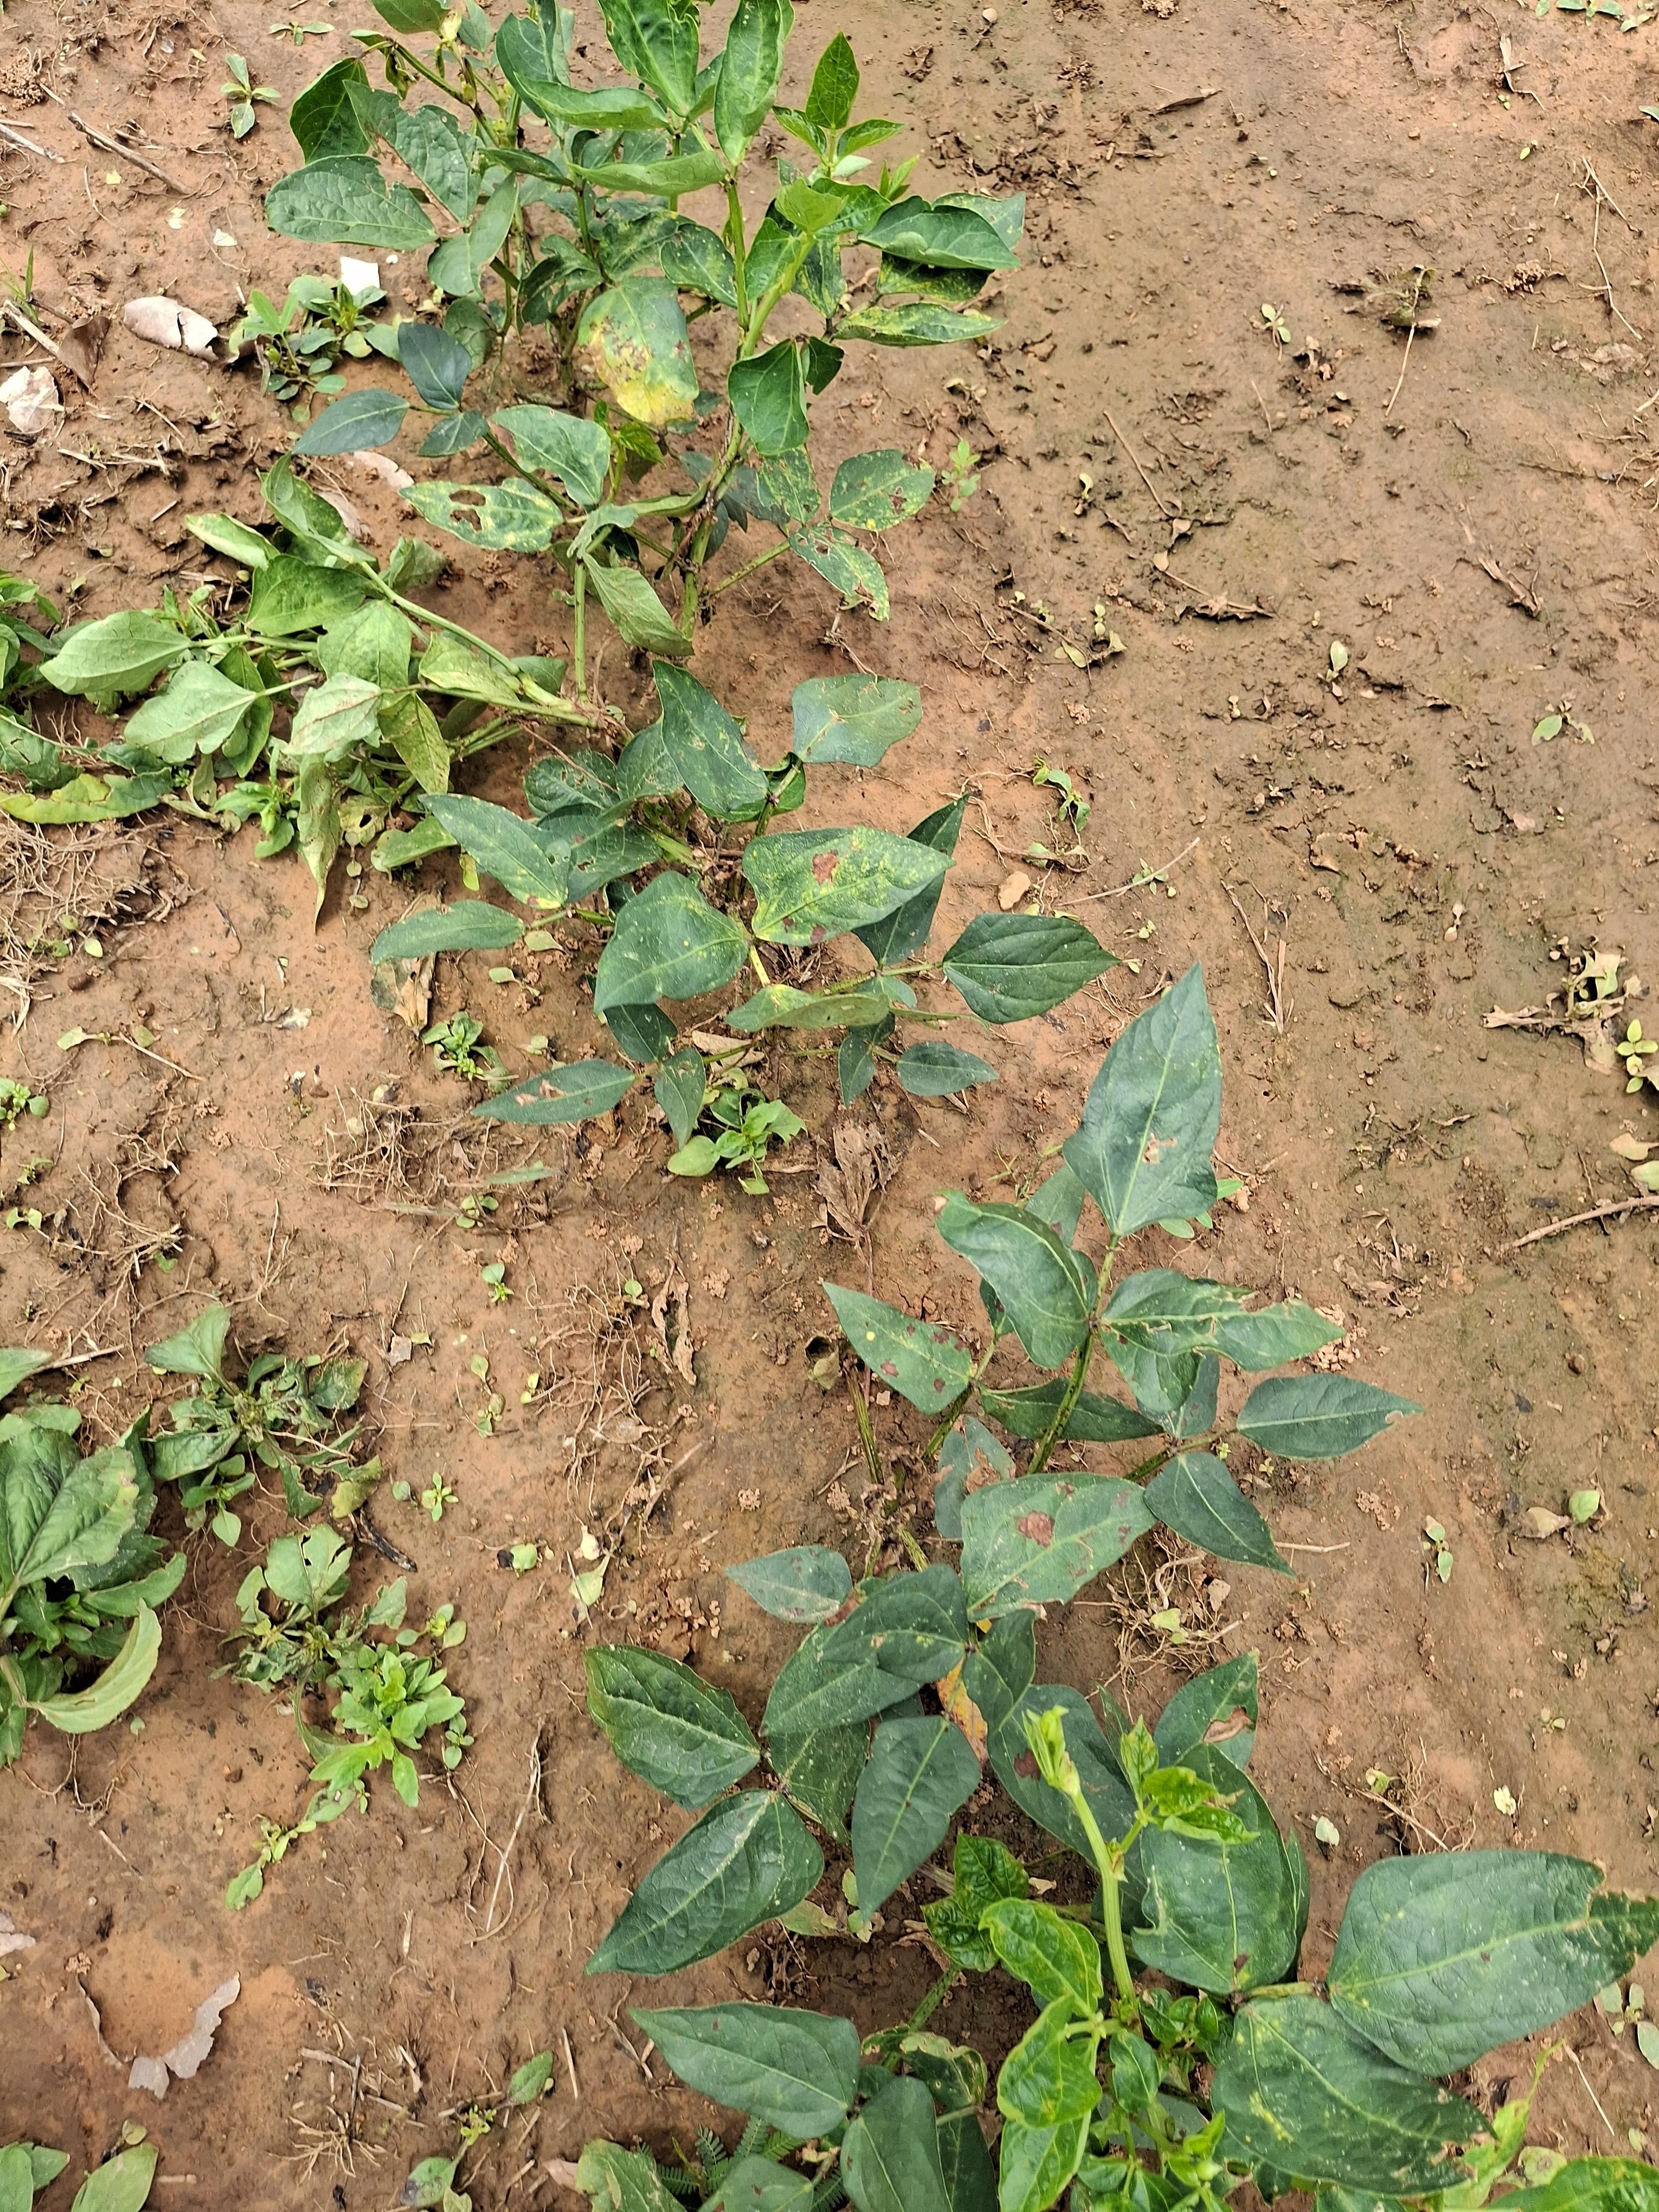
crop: cowpea
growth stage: vegetative
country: Nigeria
